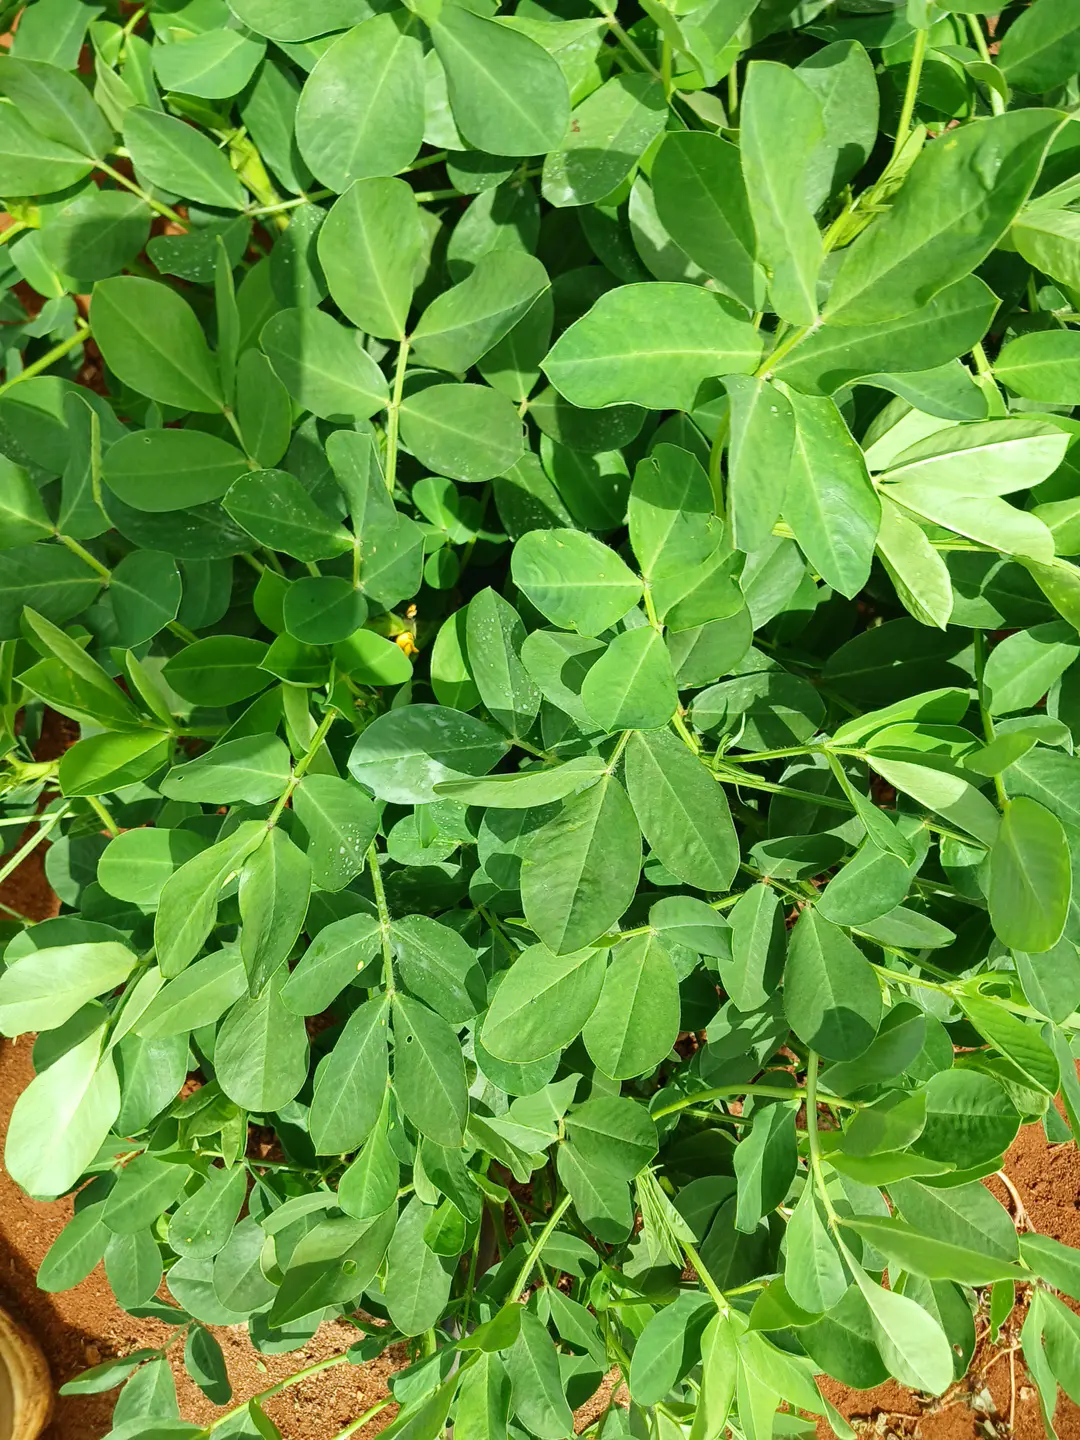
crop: groundnut
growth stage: flowering
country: Kenya
